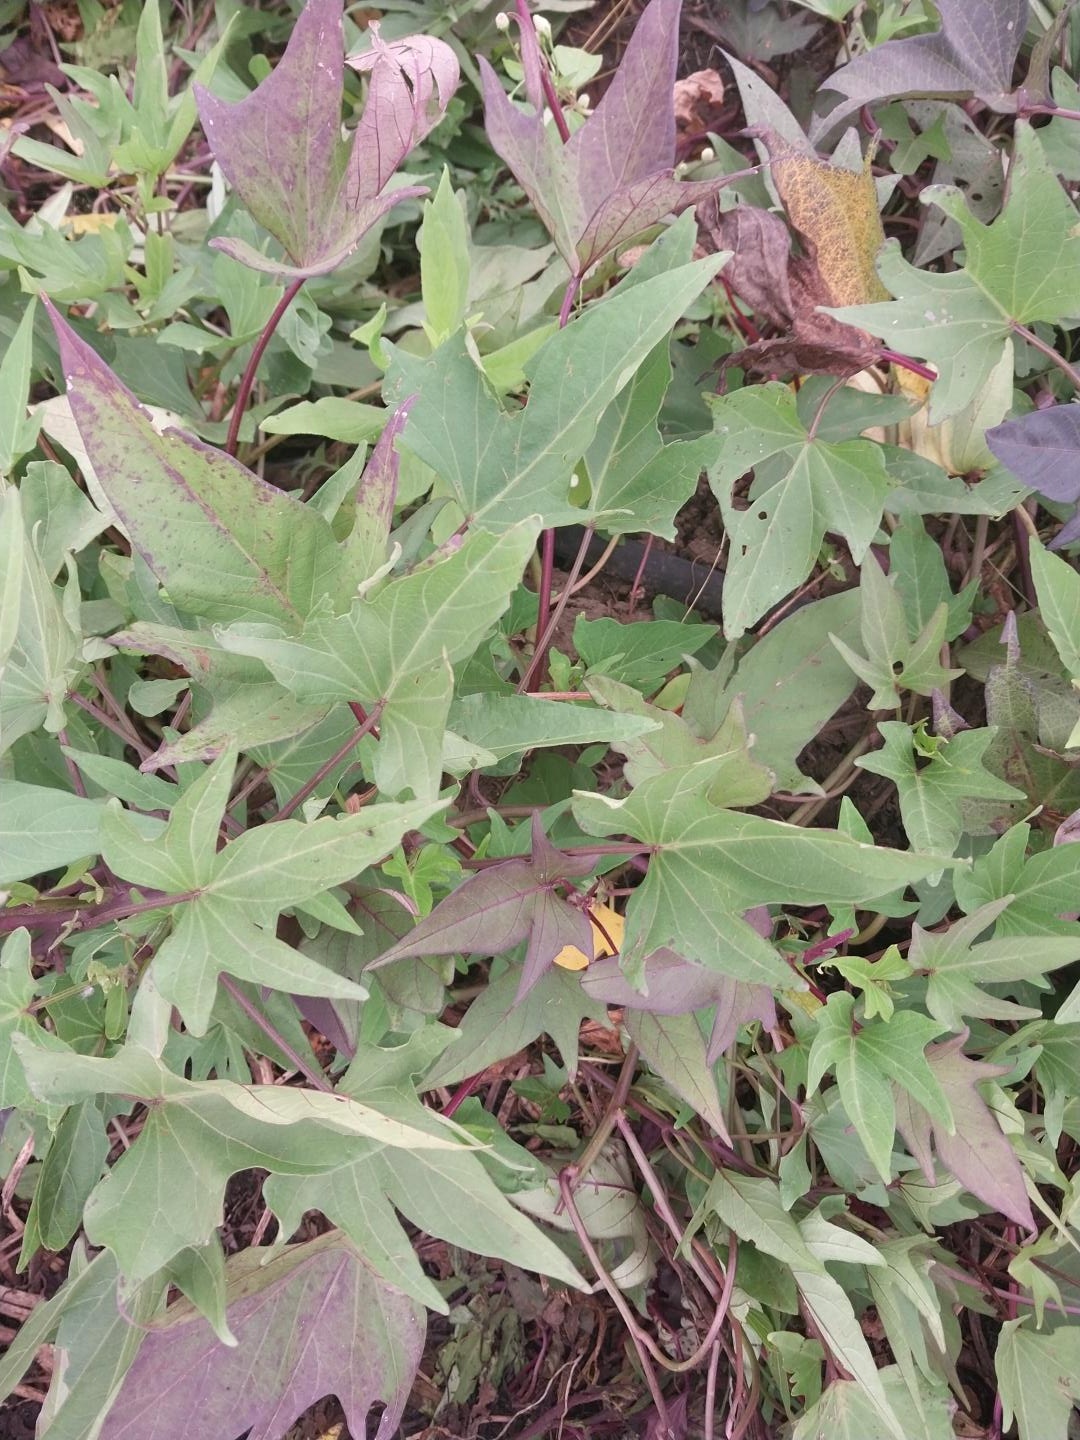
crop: sweet potato
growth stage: flowering
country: Tanzania
